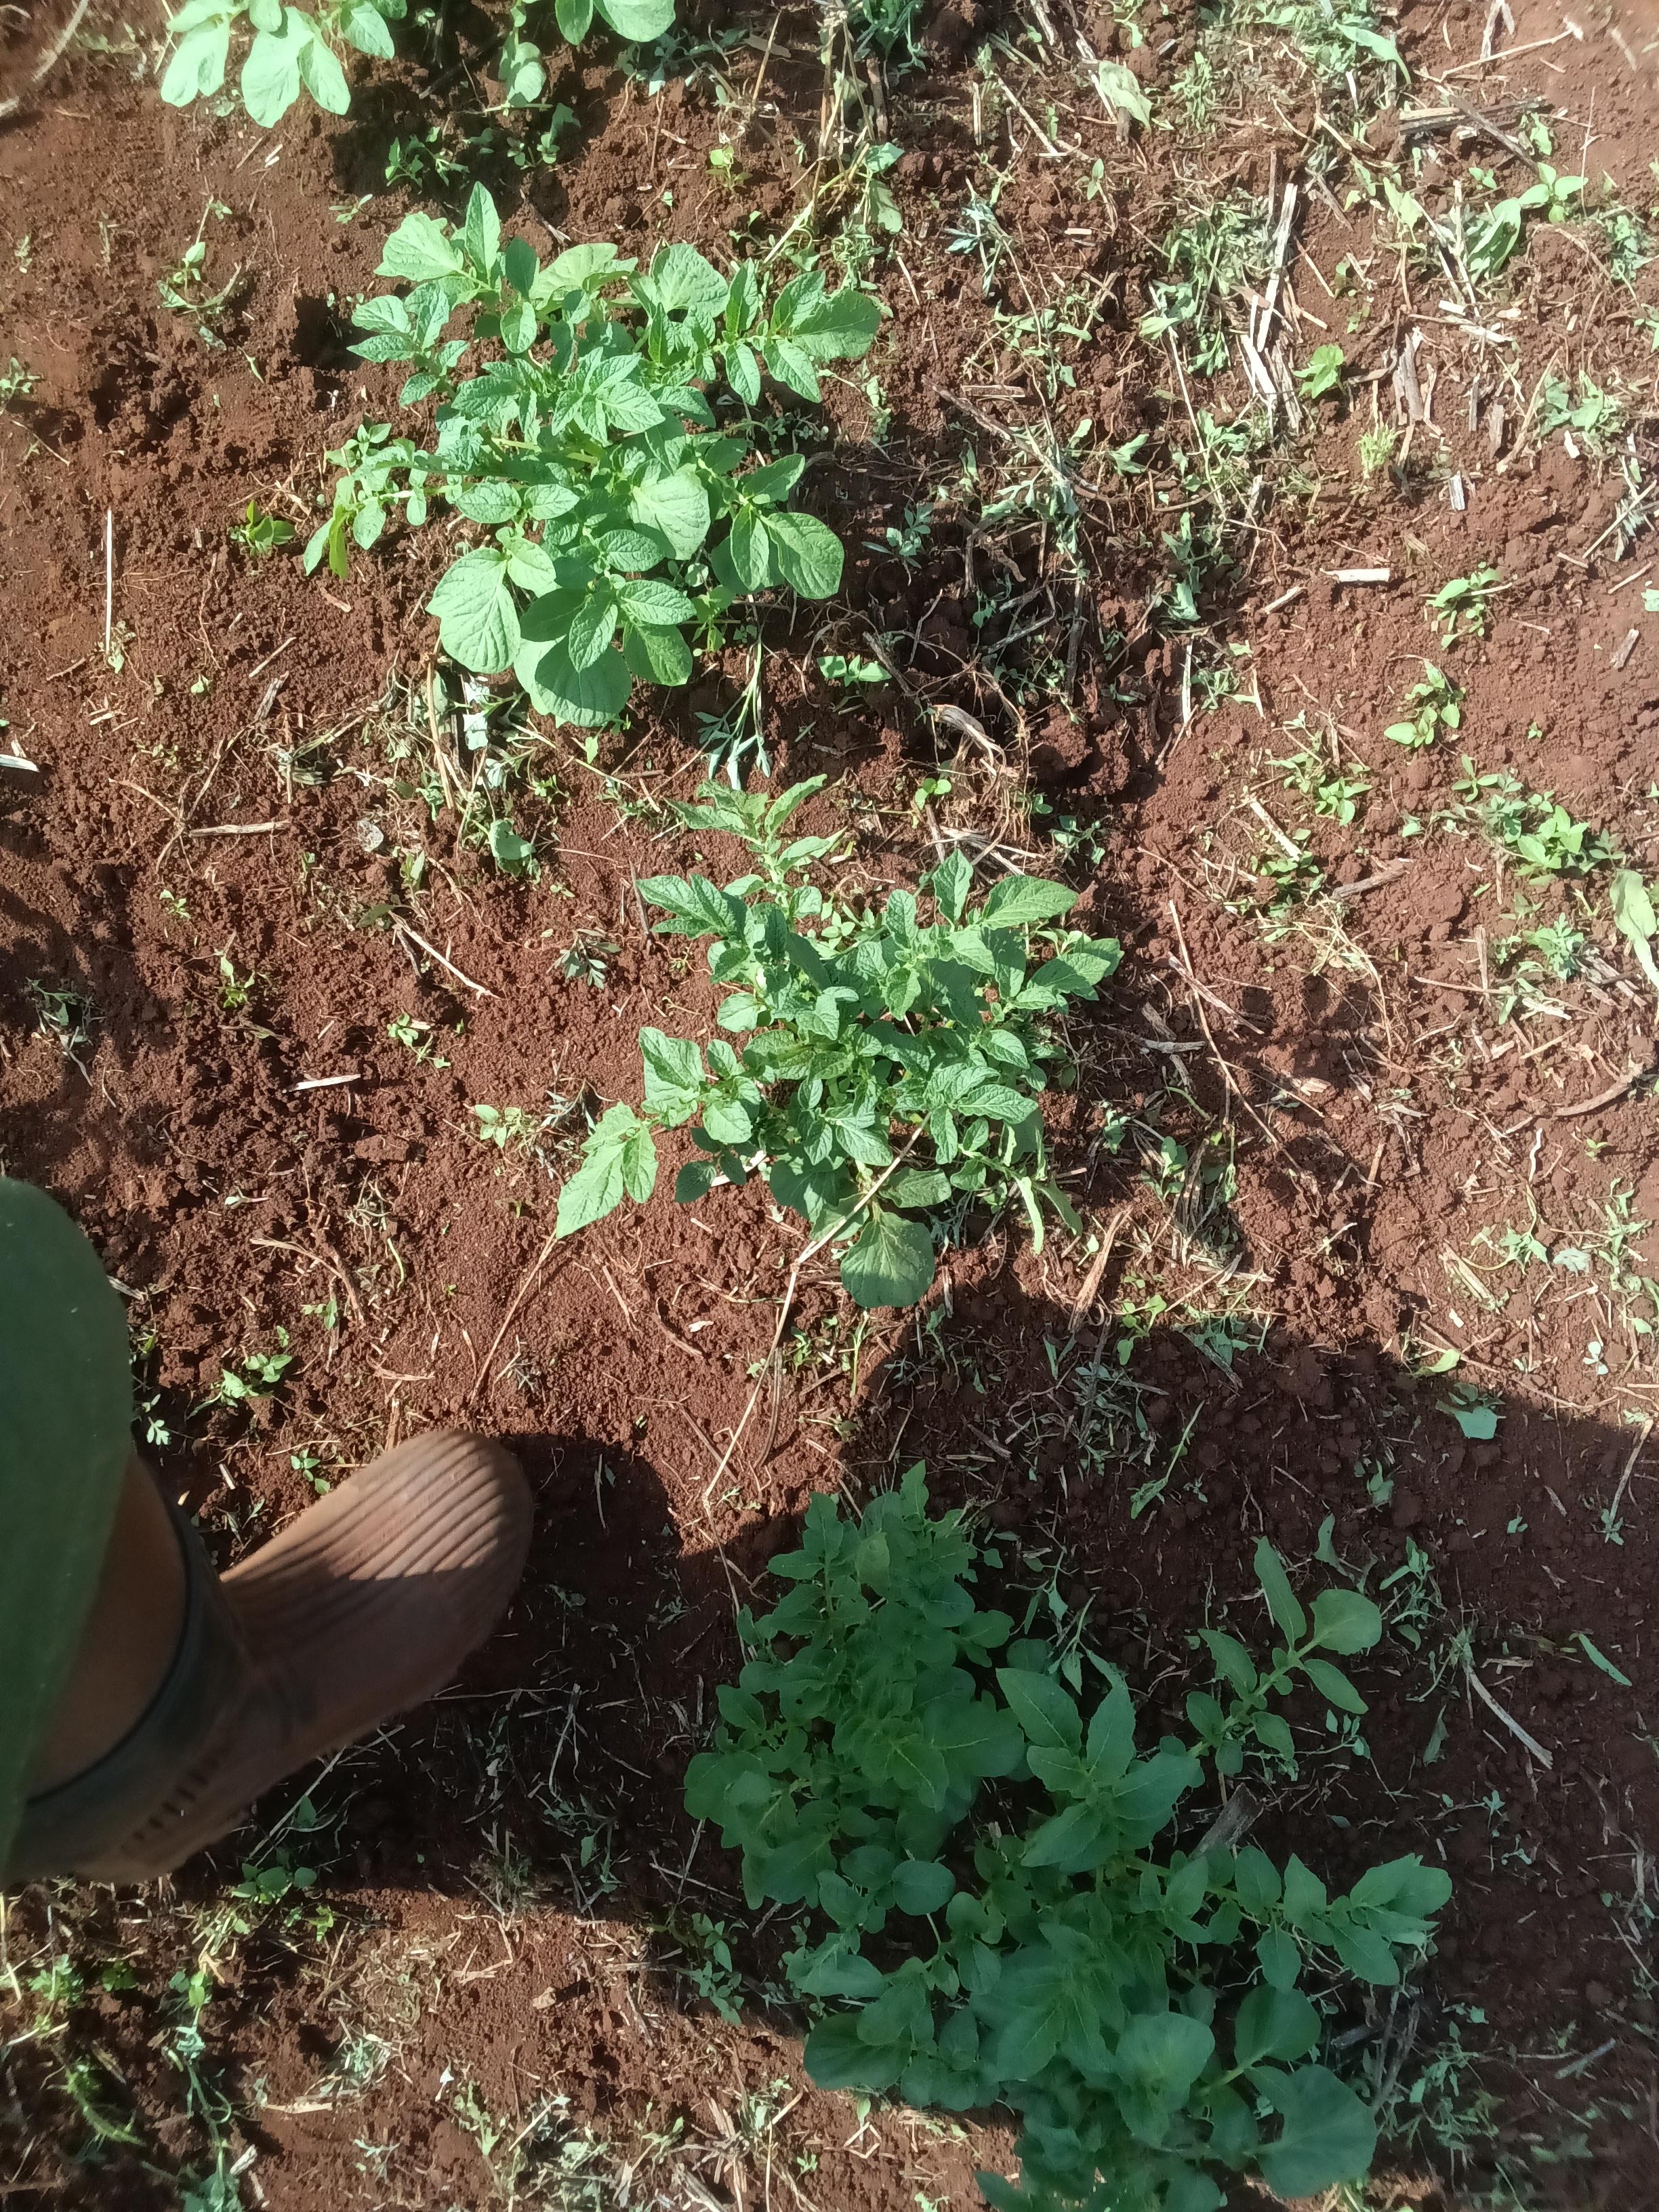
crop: potato
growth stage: emergence
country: Kenya
